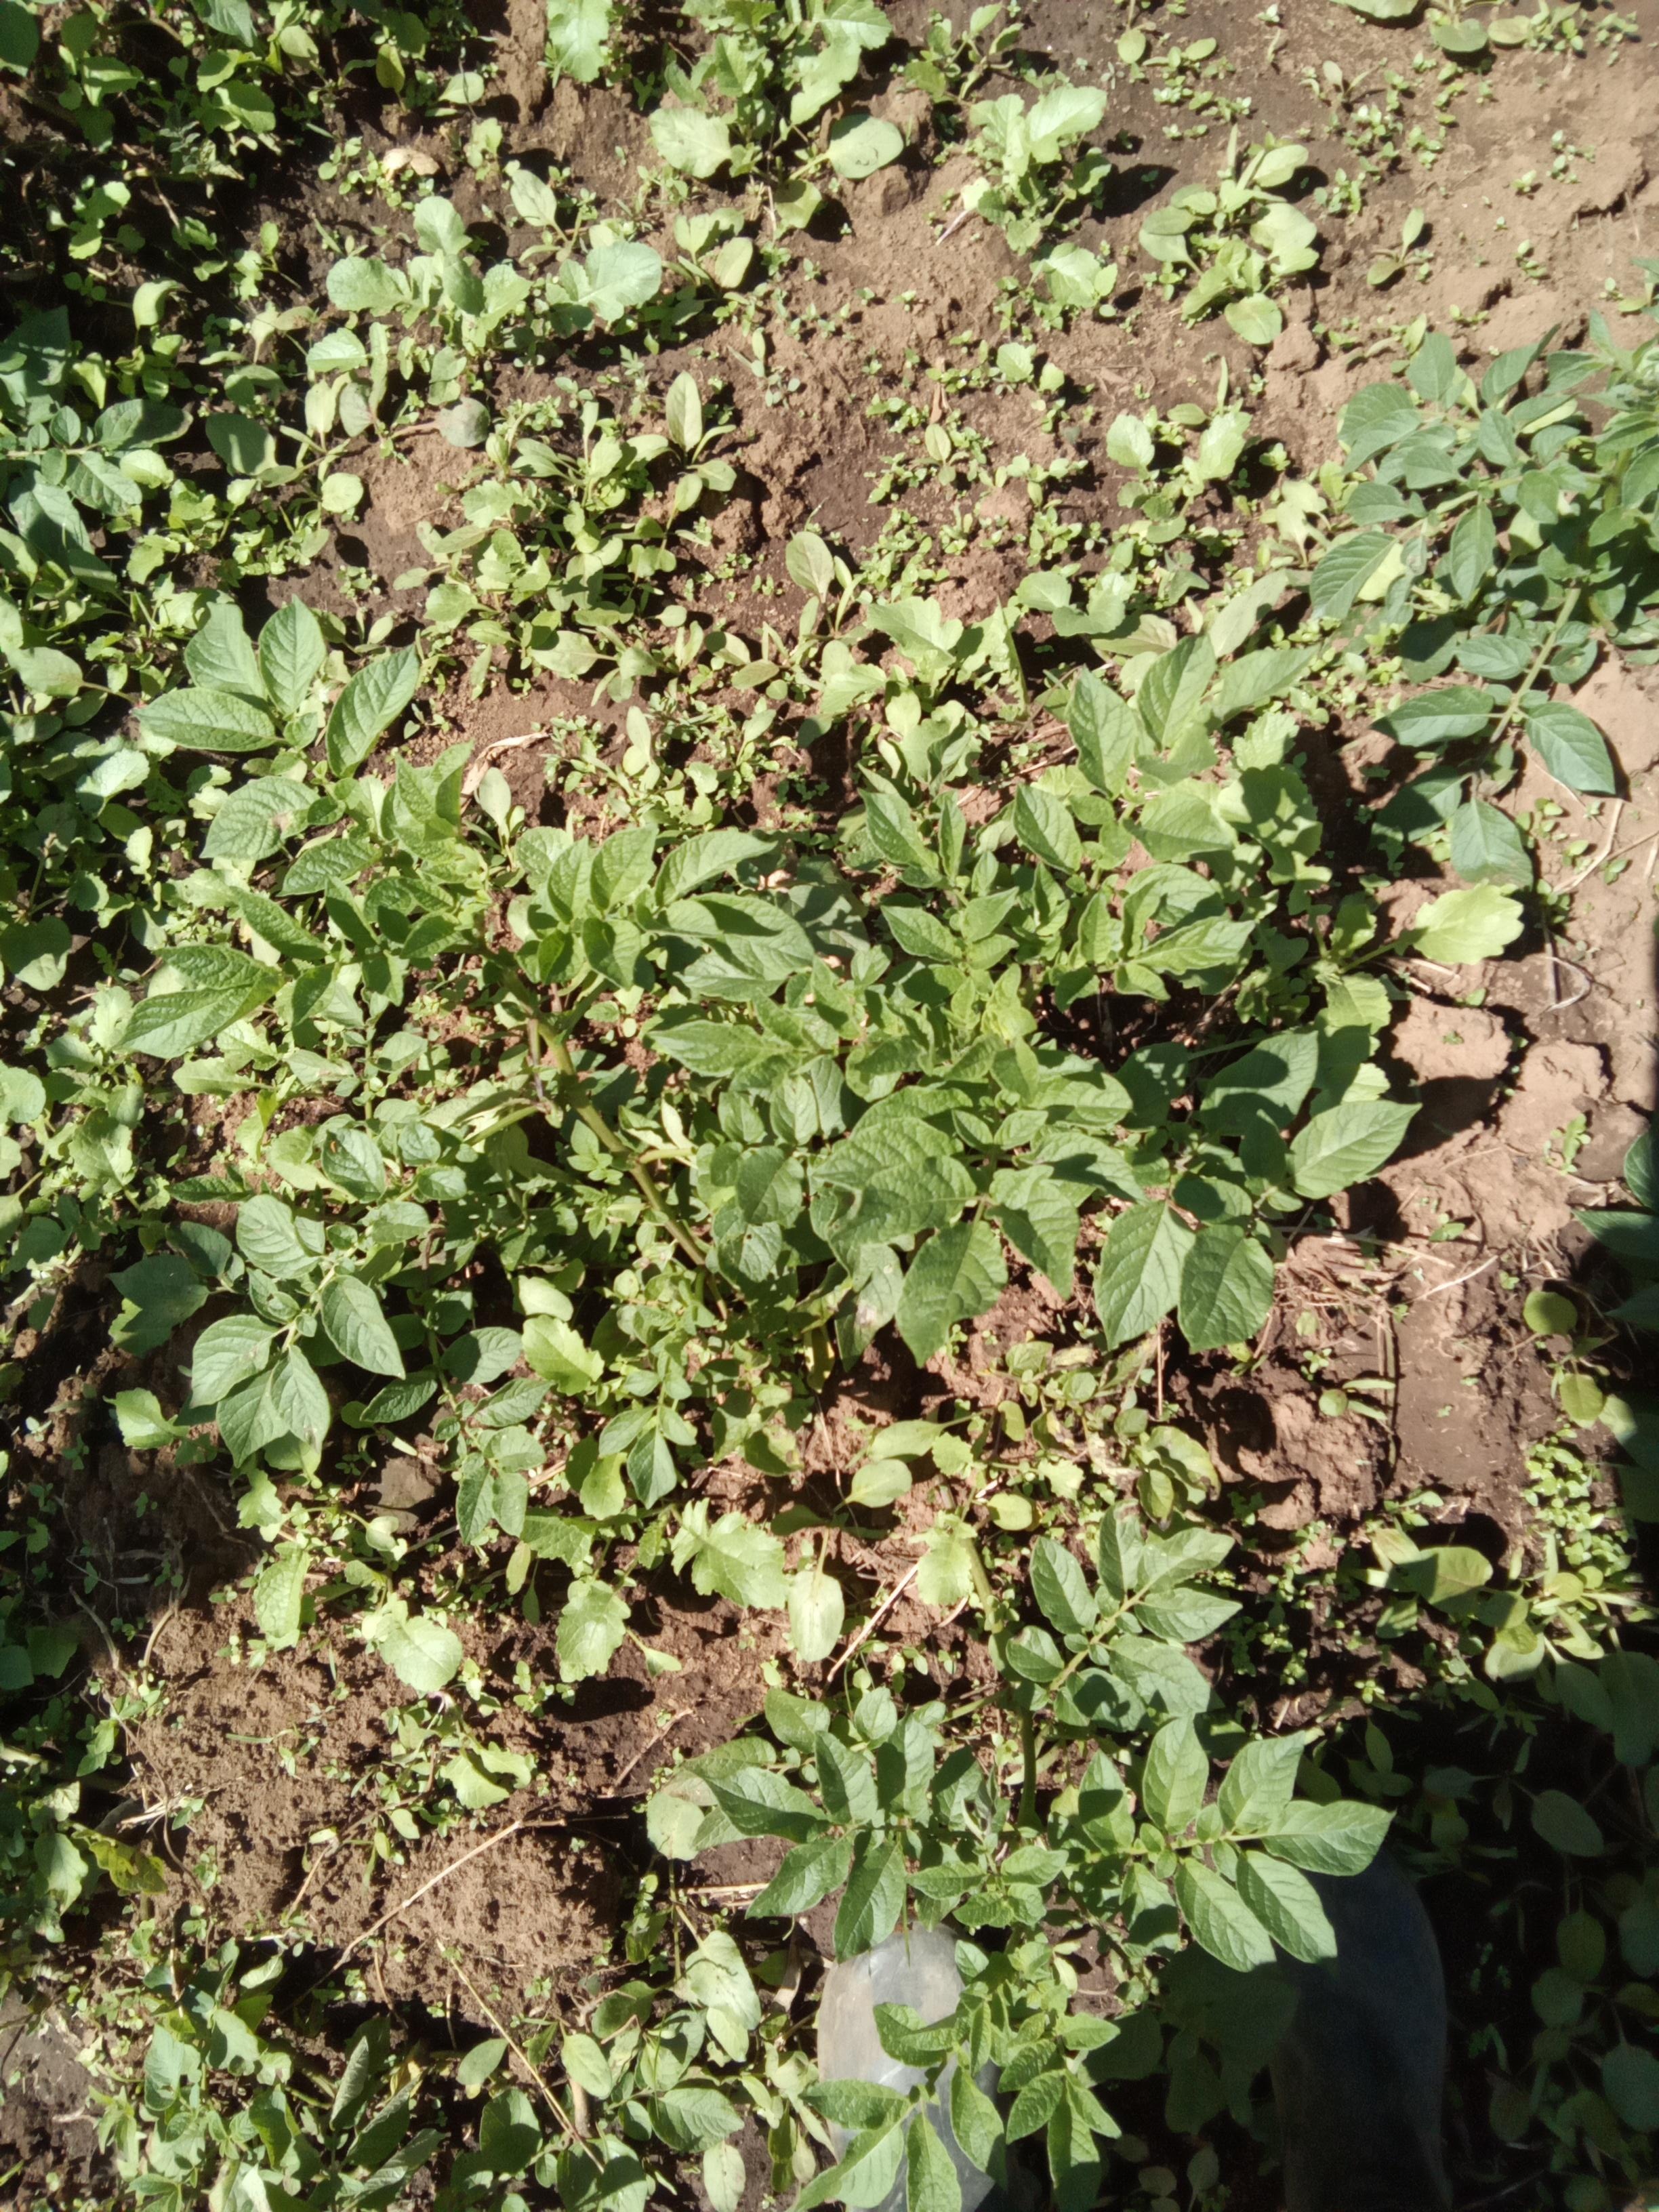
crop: potato
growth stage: flowering
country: Kenya
